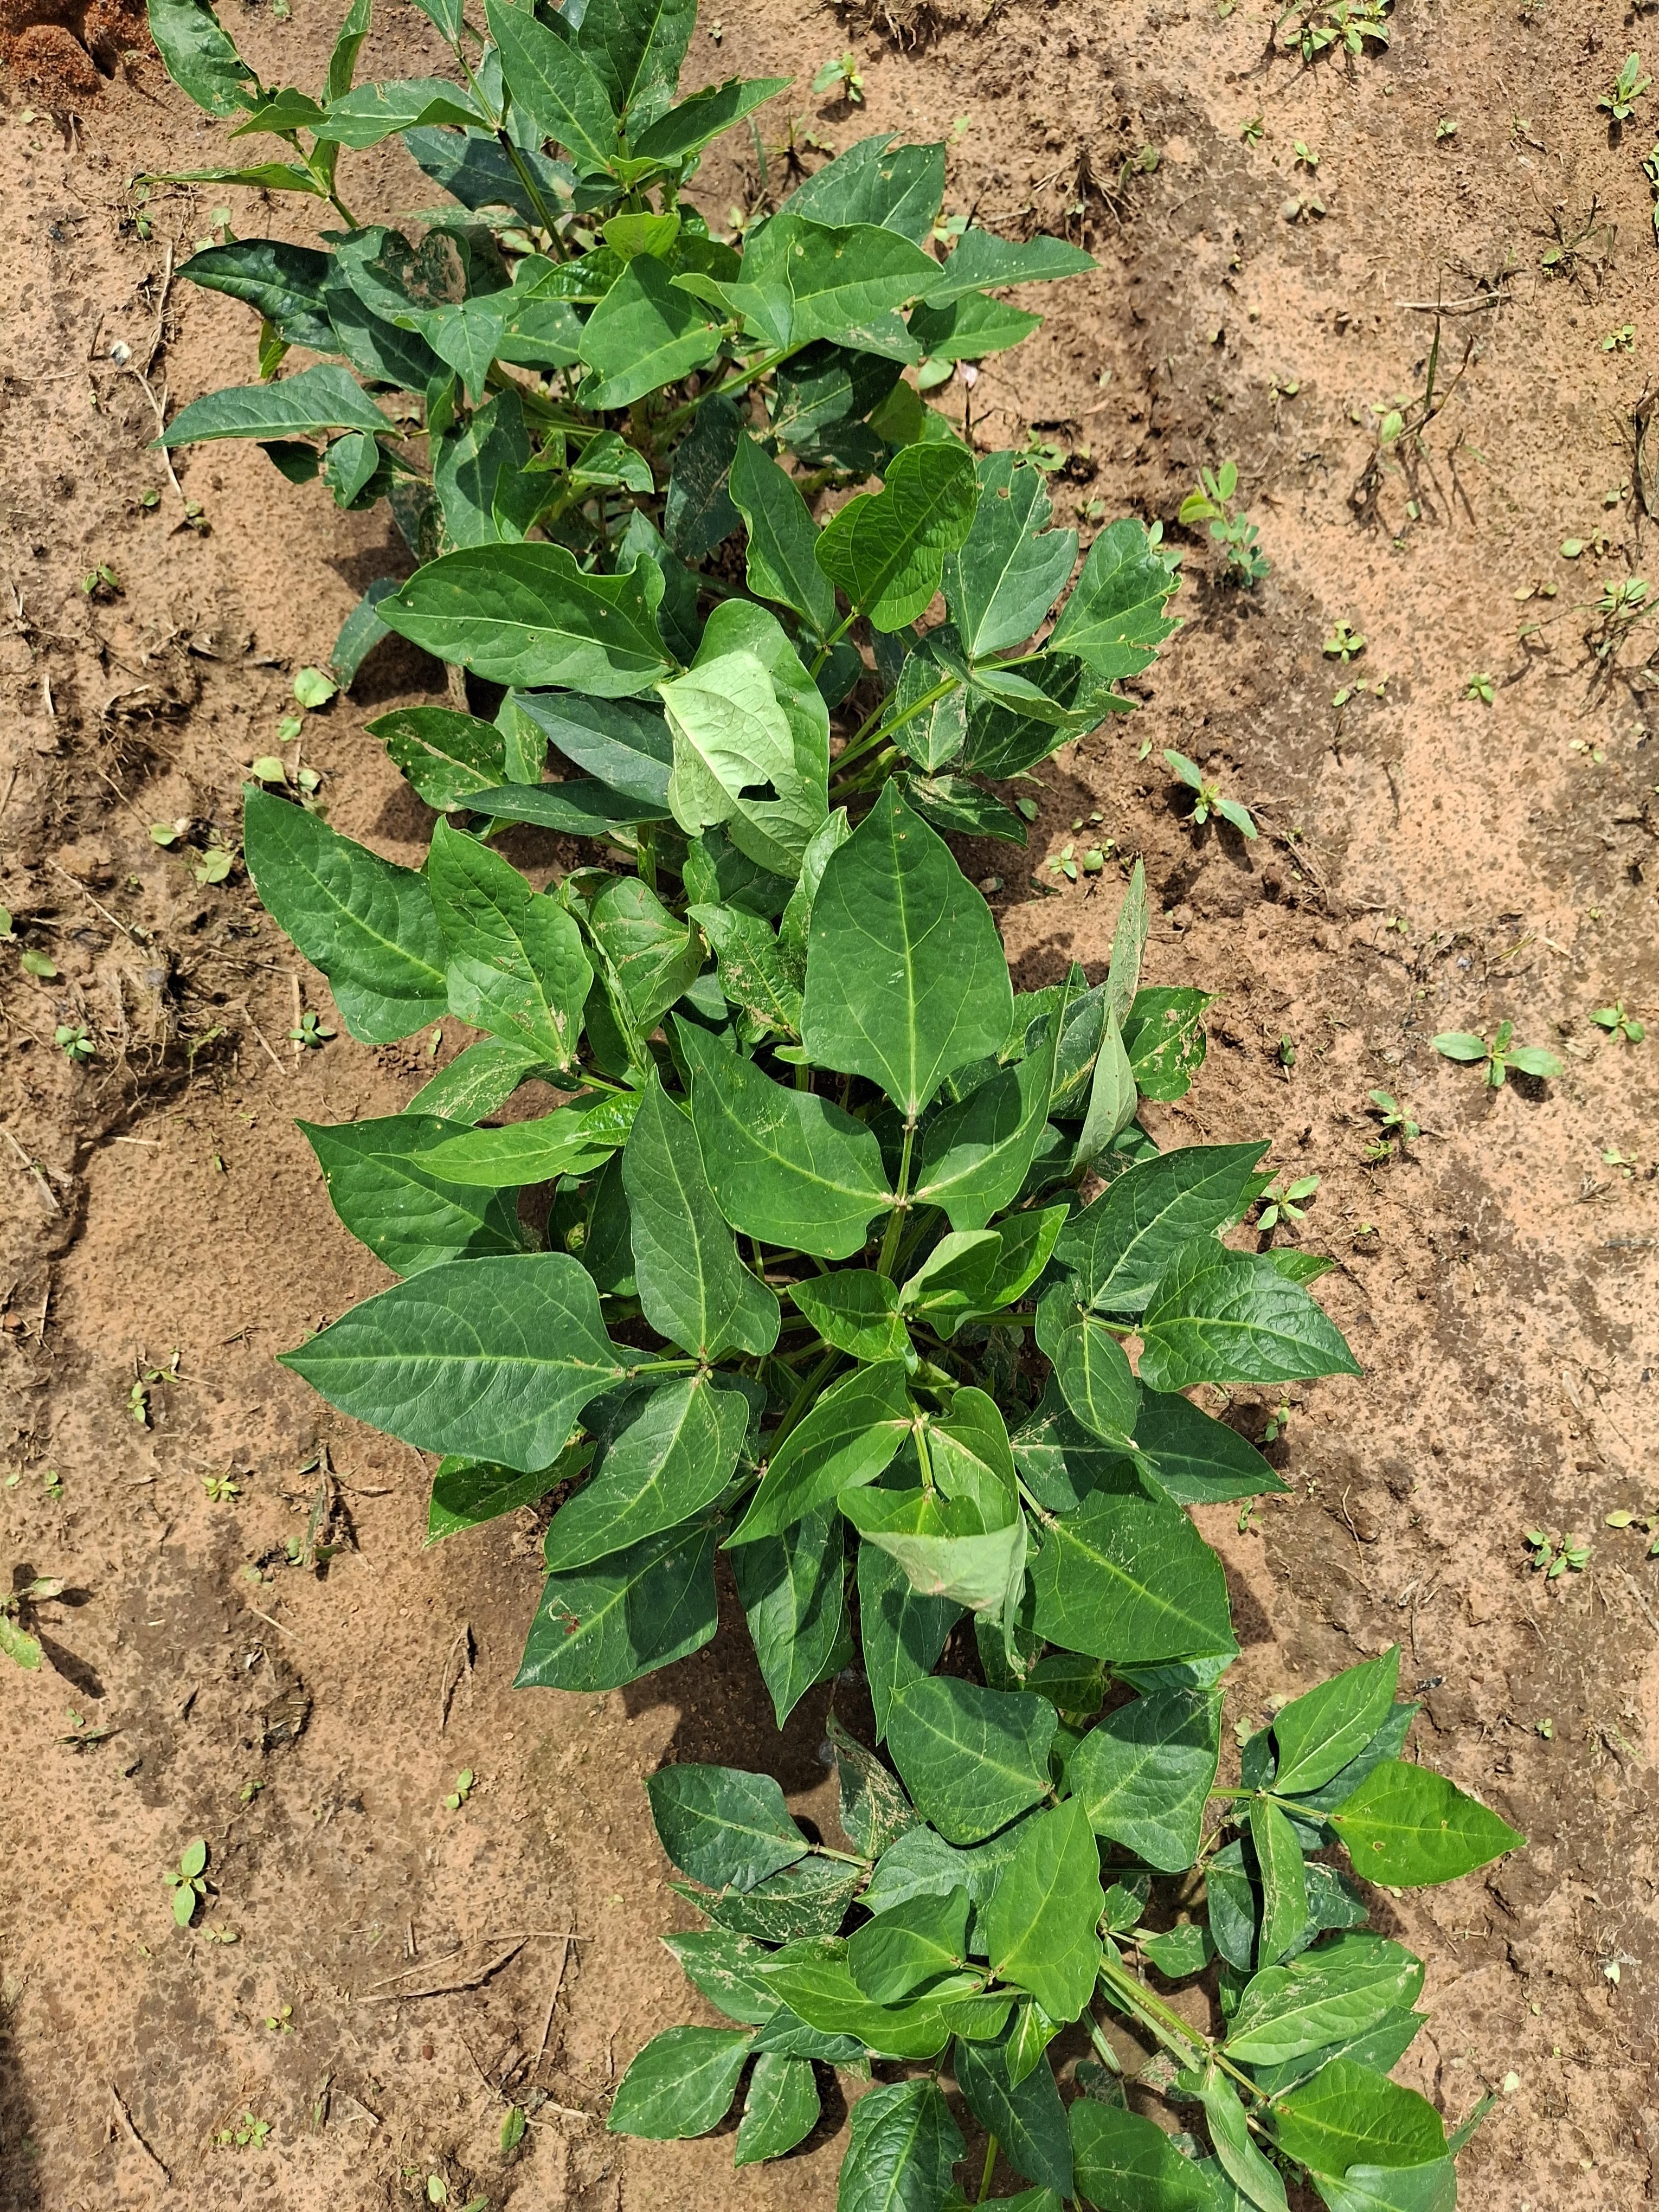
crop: cowpea
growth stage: vegetative
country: Nigeria
